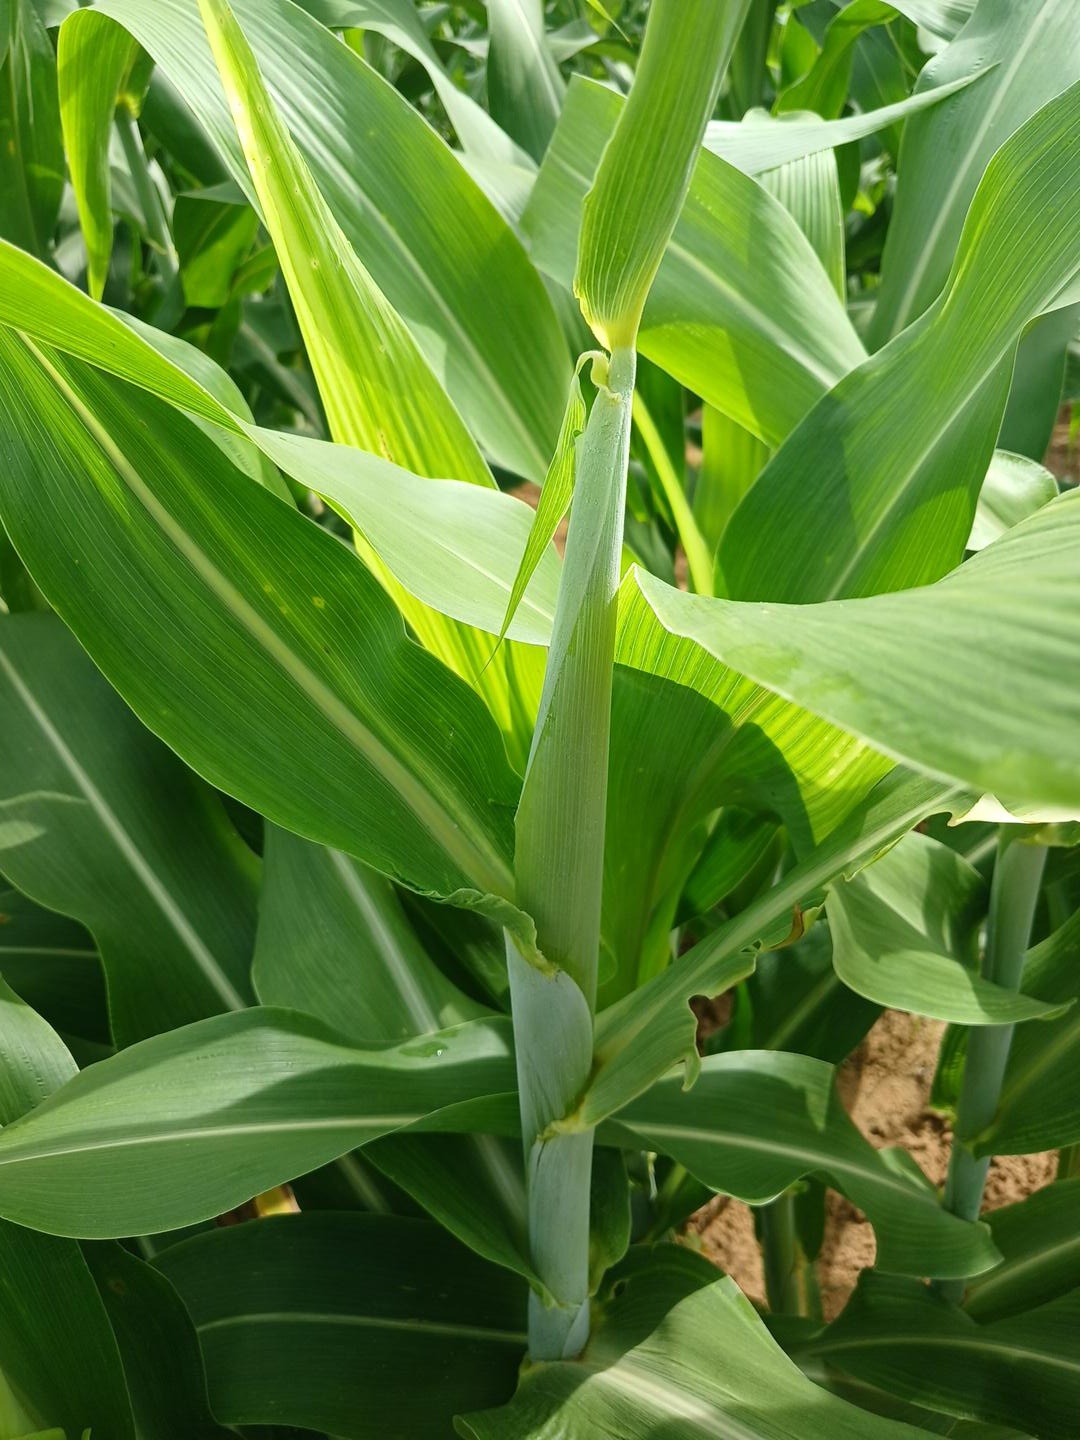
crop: sorghum
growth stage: heading tuber
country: Senegal
